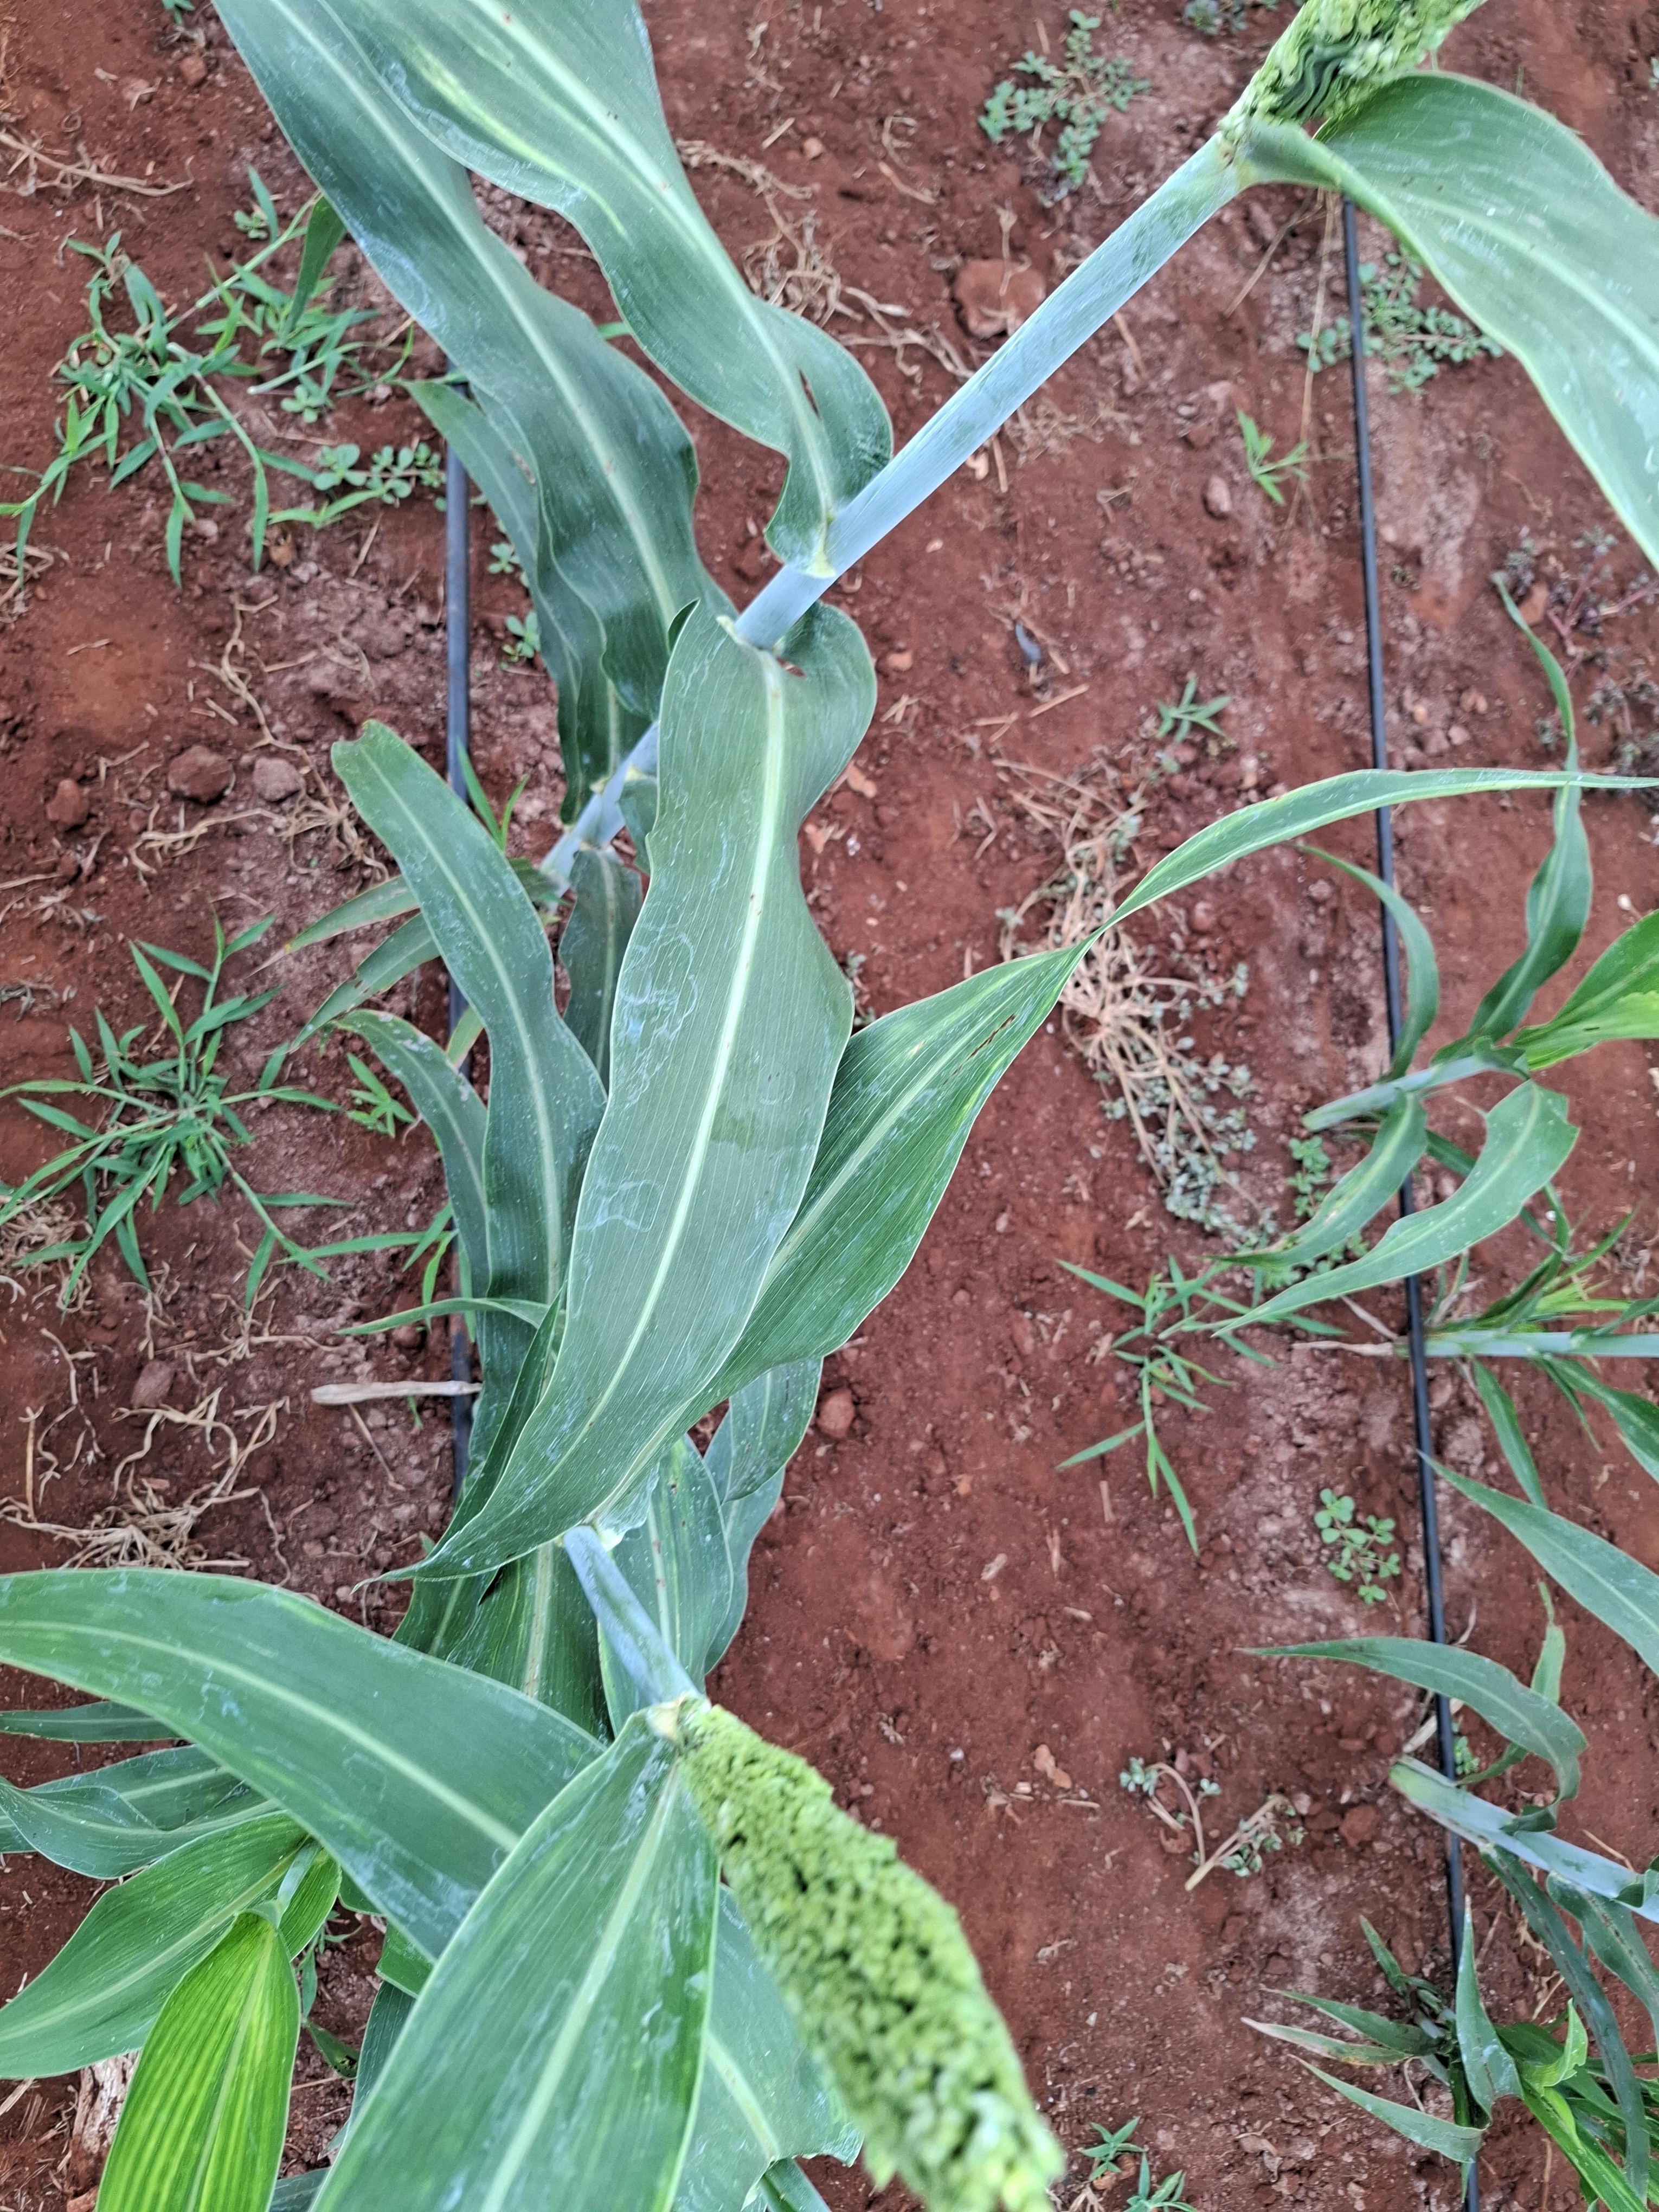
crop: sorghum
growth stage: heading tuber
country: Kenya
